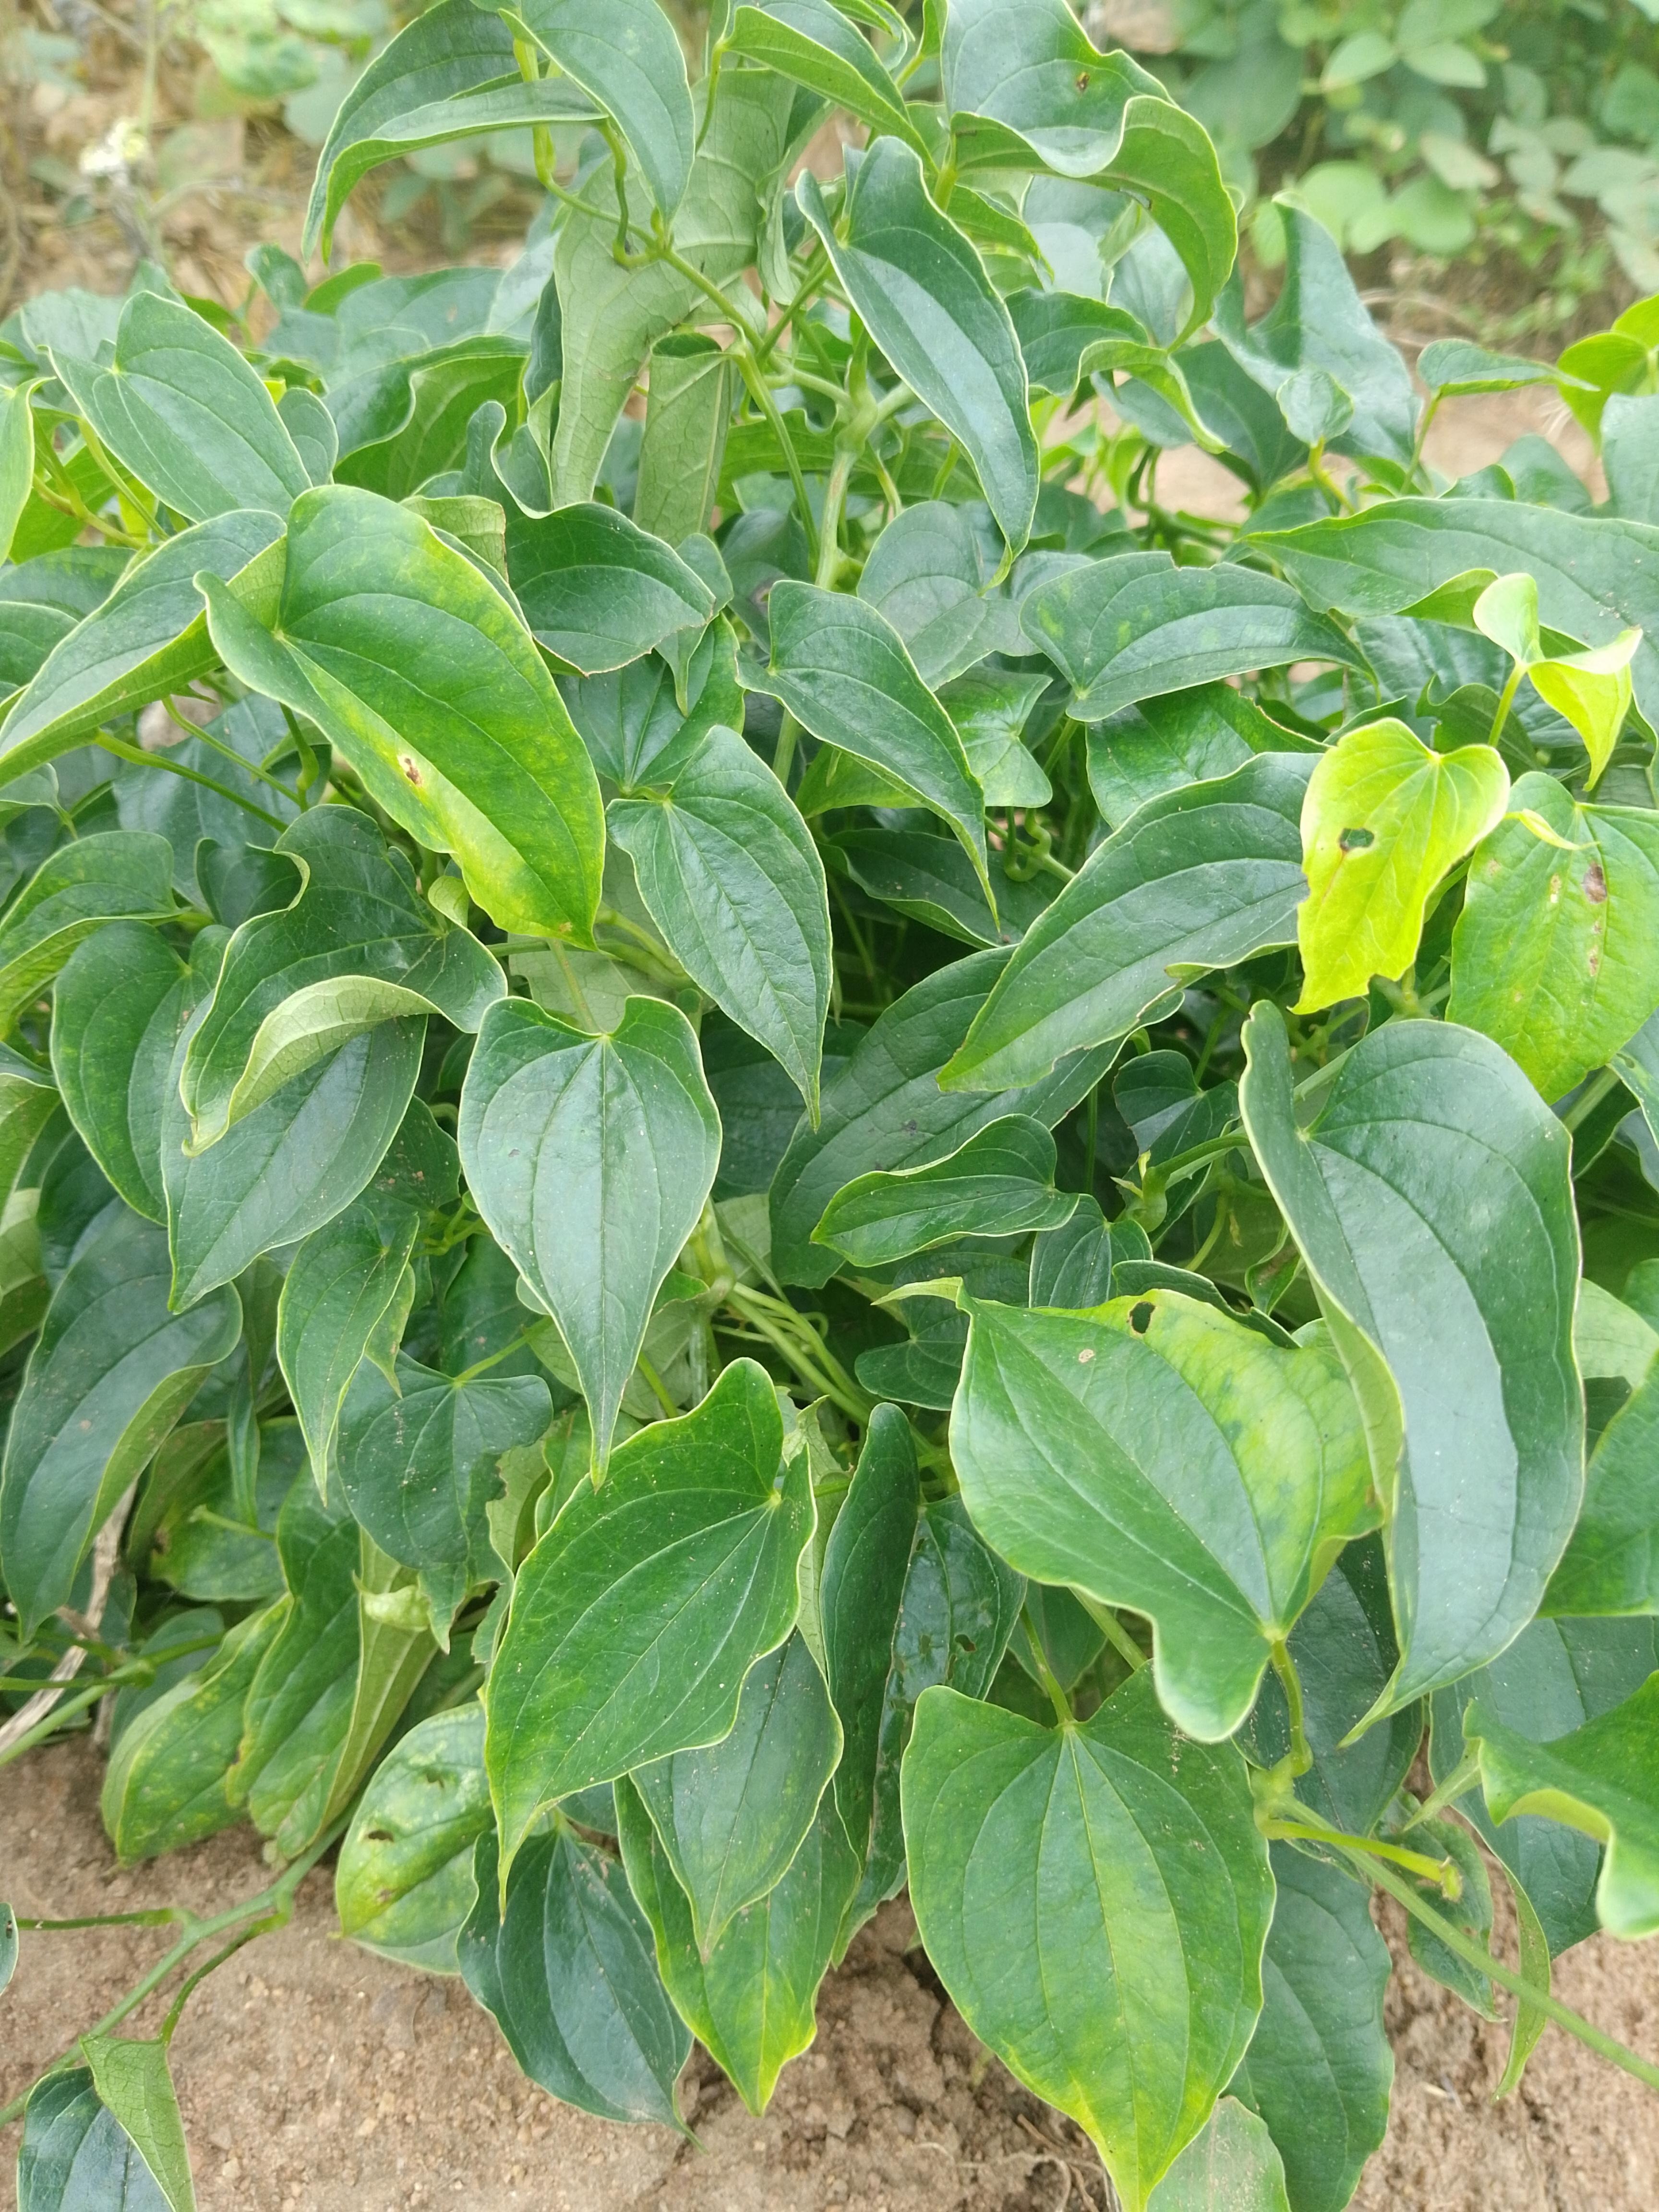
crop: yam
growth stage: vegetative
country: Nigeria
